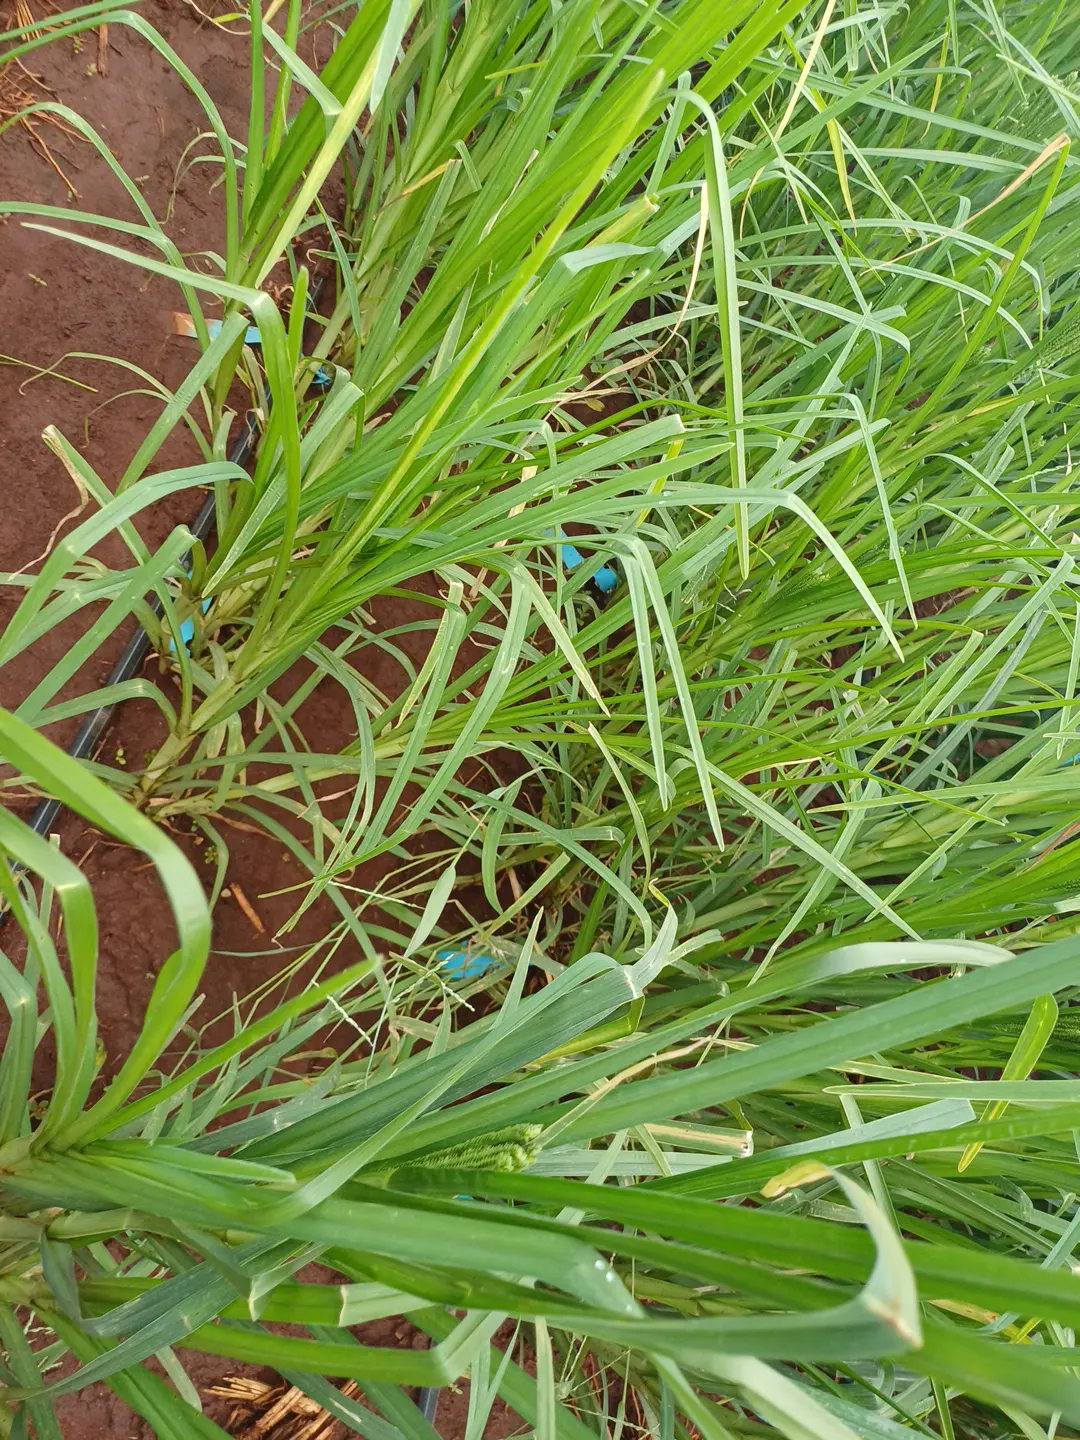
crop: finger millet
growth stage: flowering
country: Kenya
